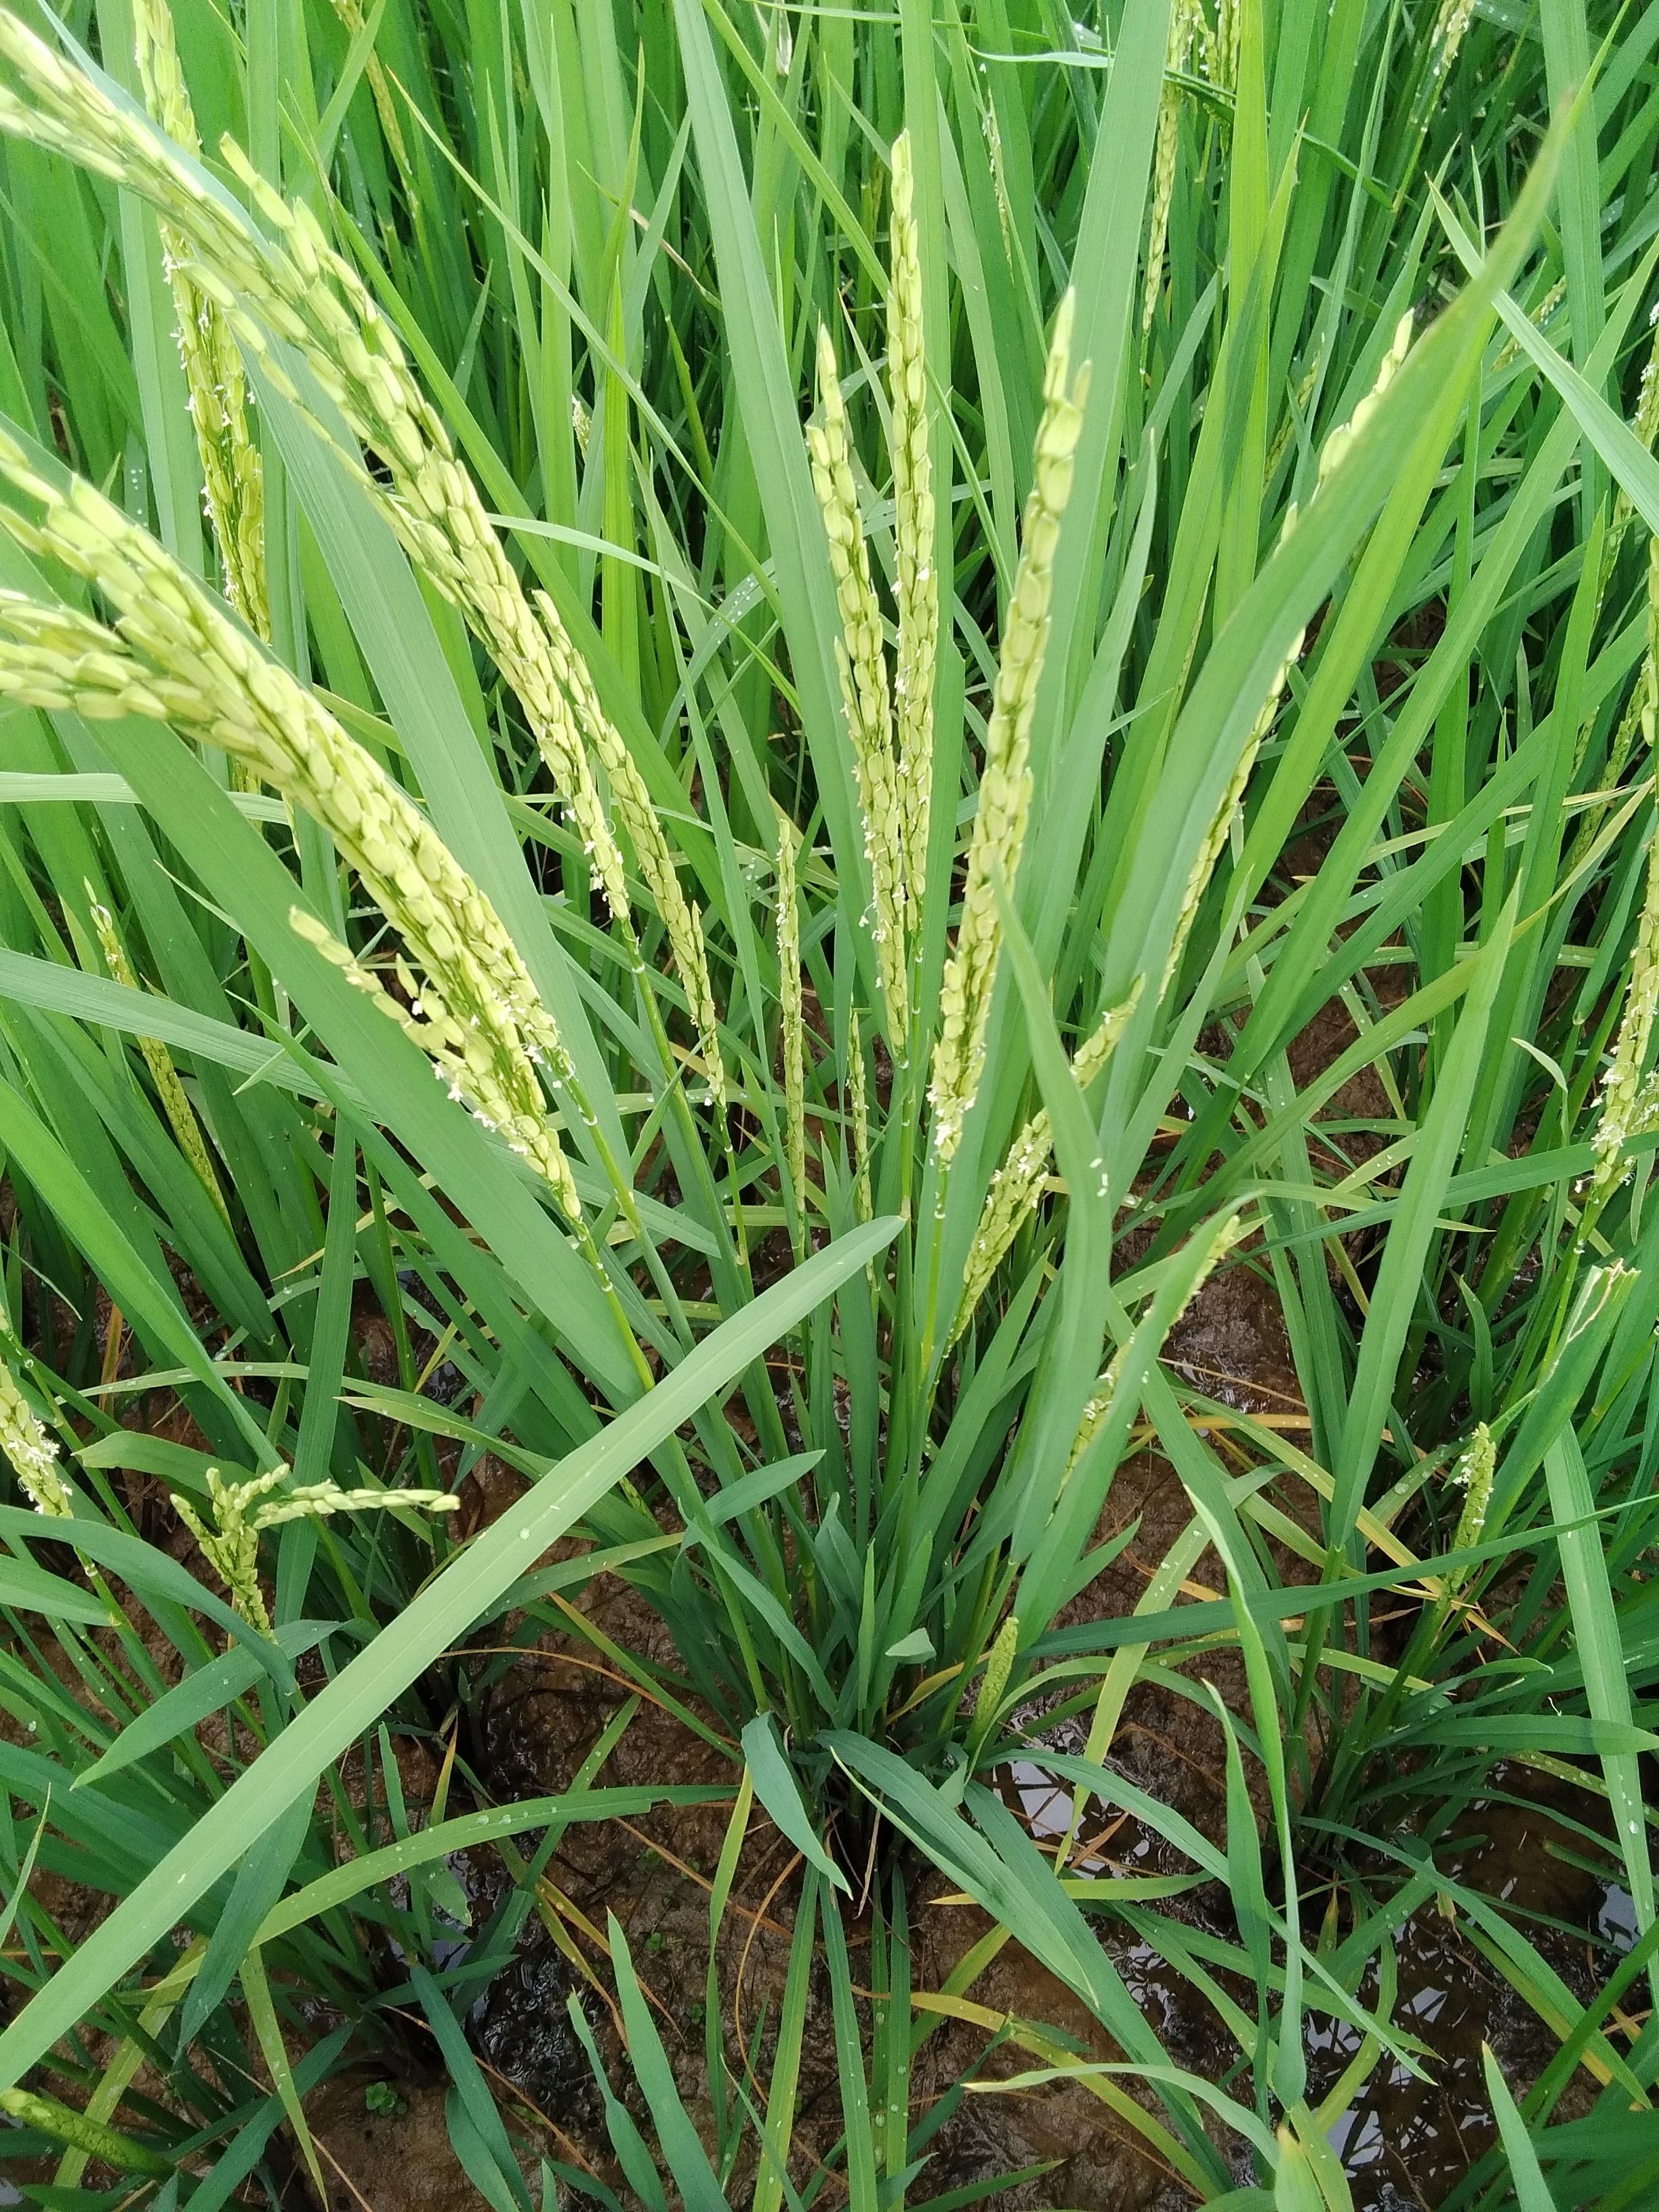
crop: rice
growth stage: flowering
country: Nigeria
